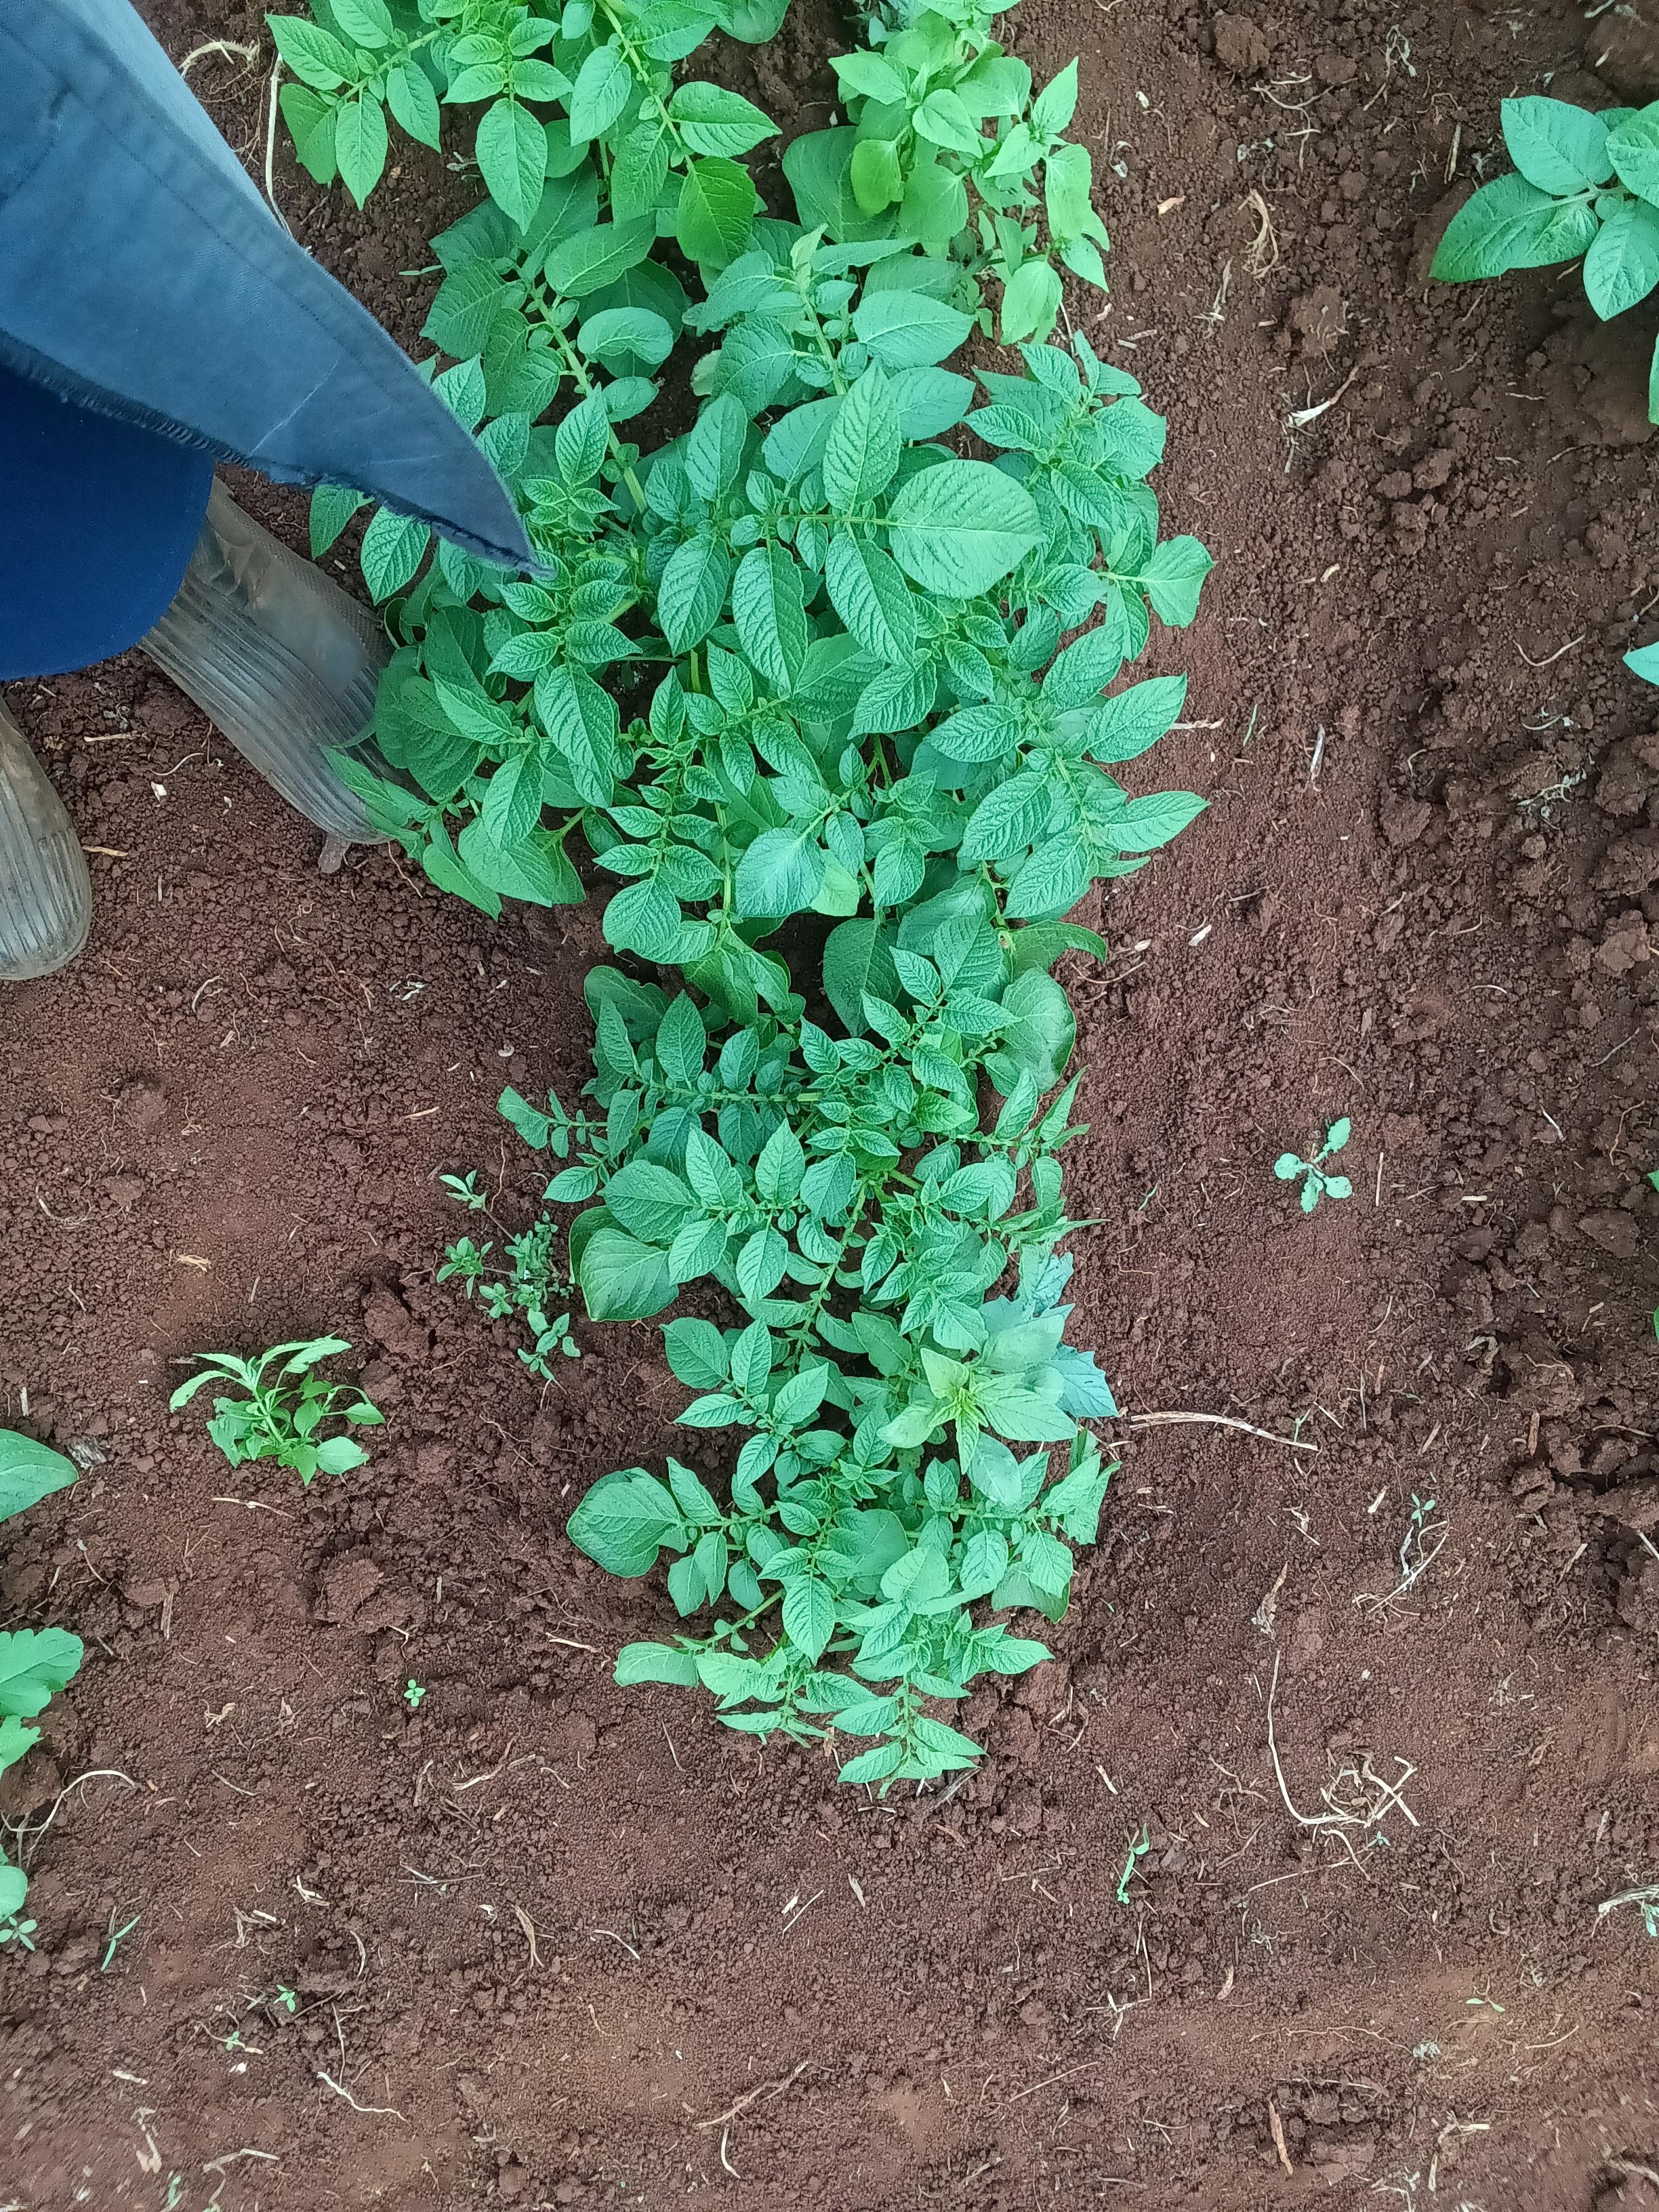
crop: potato
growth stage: emergence
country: Kenya
